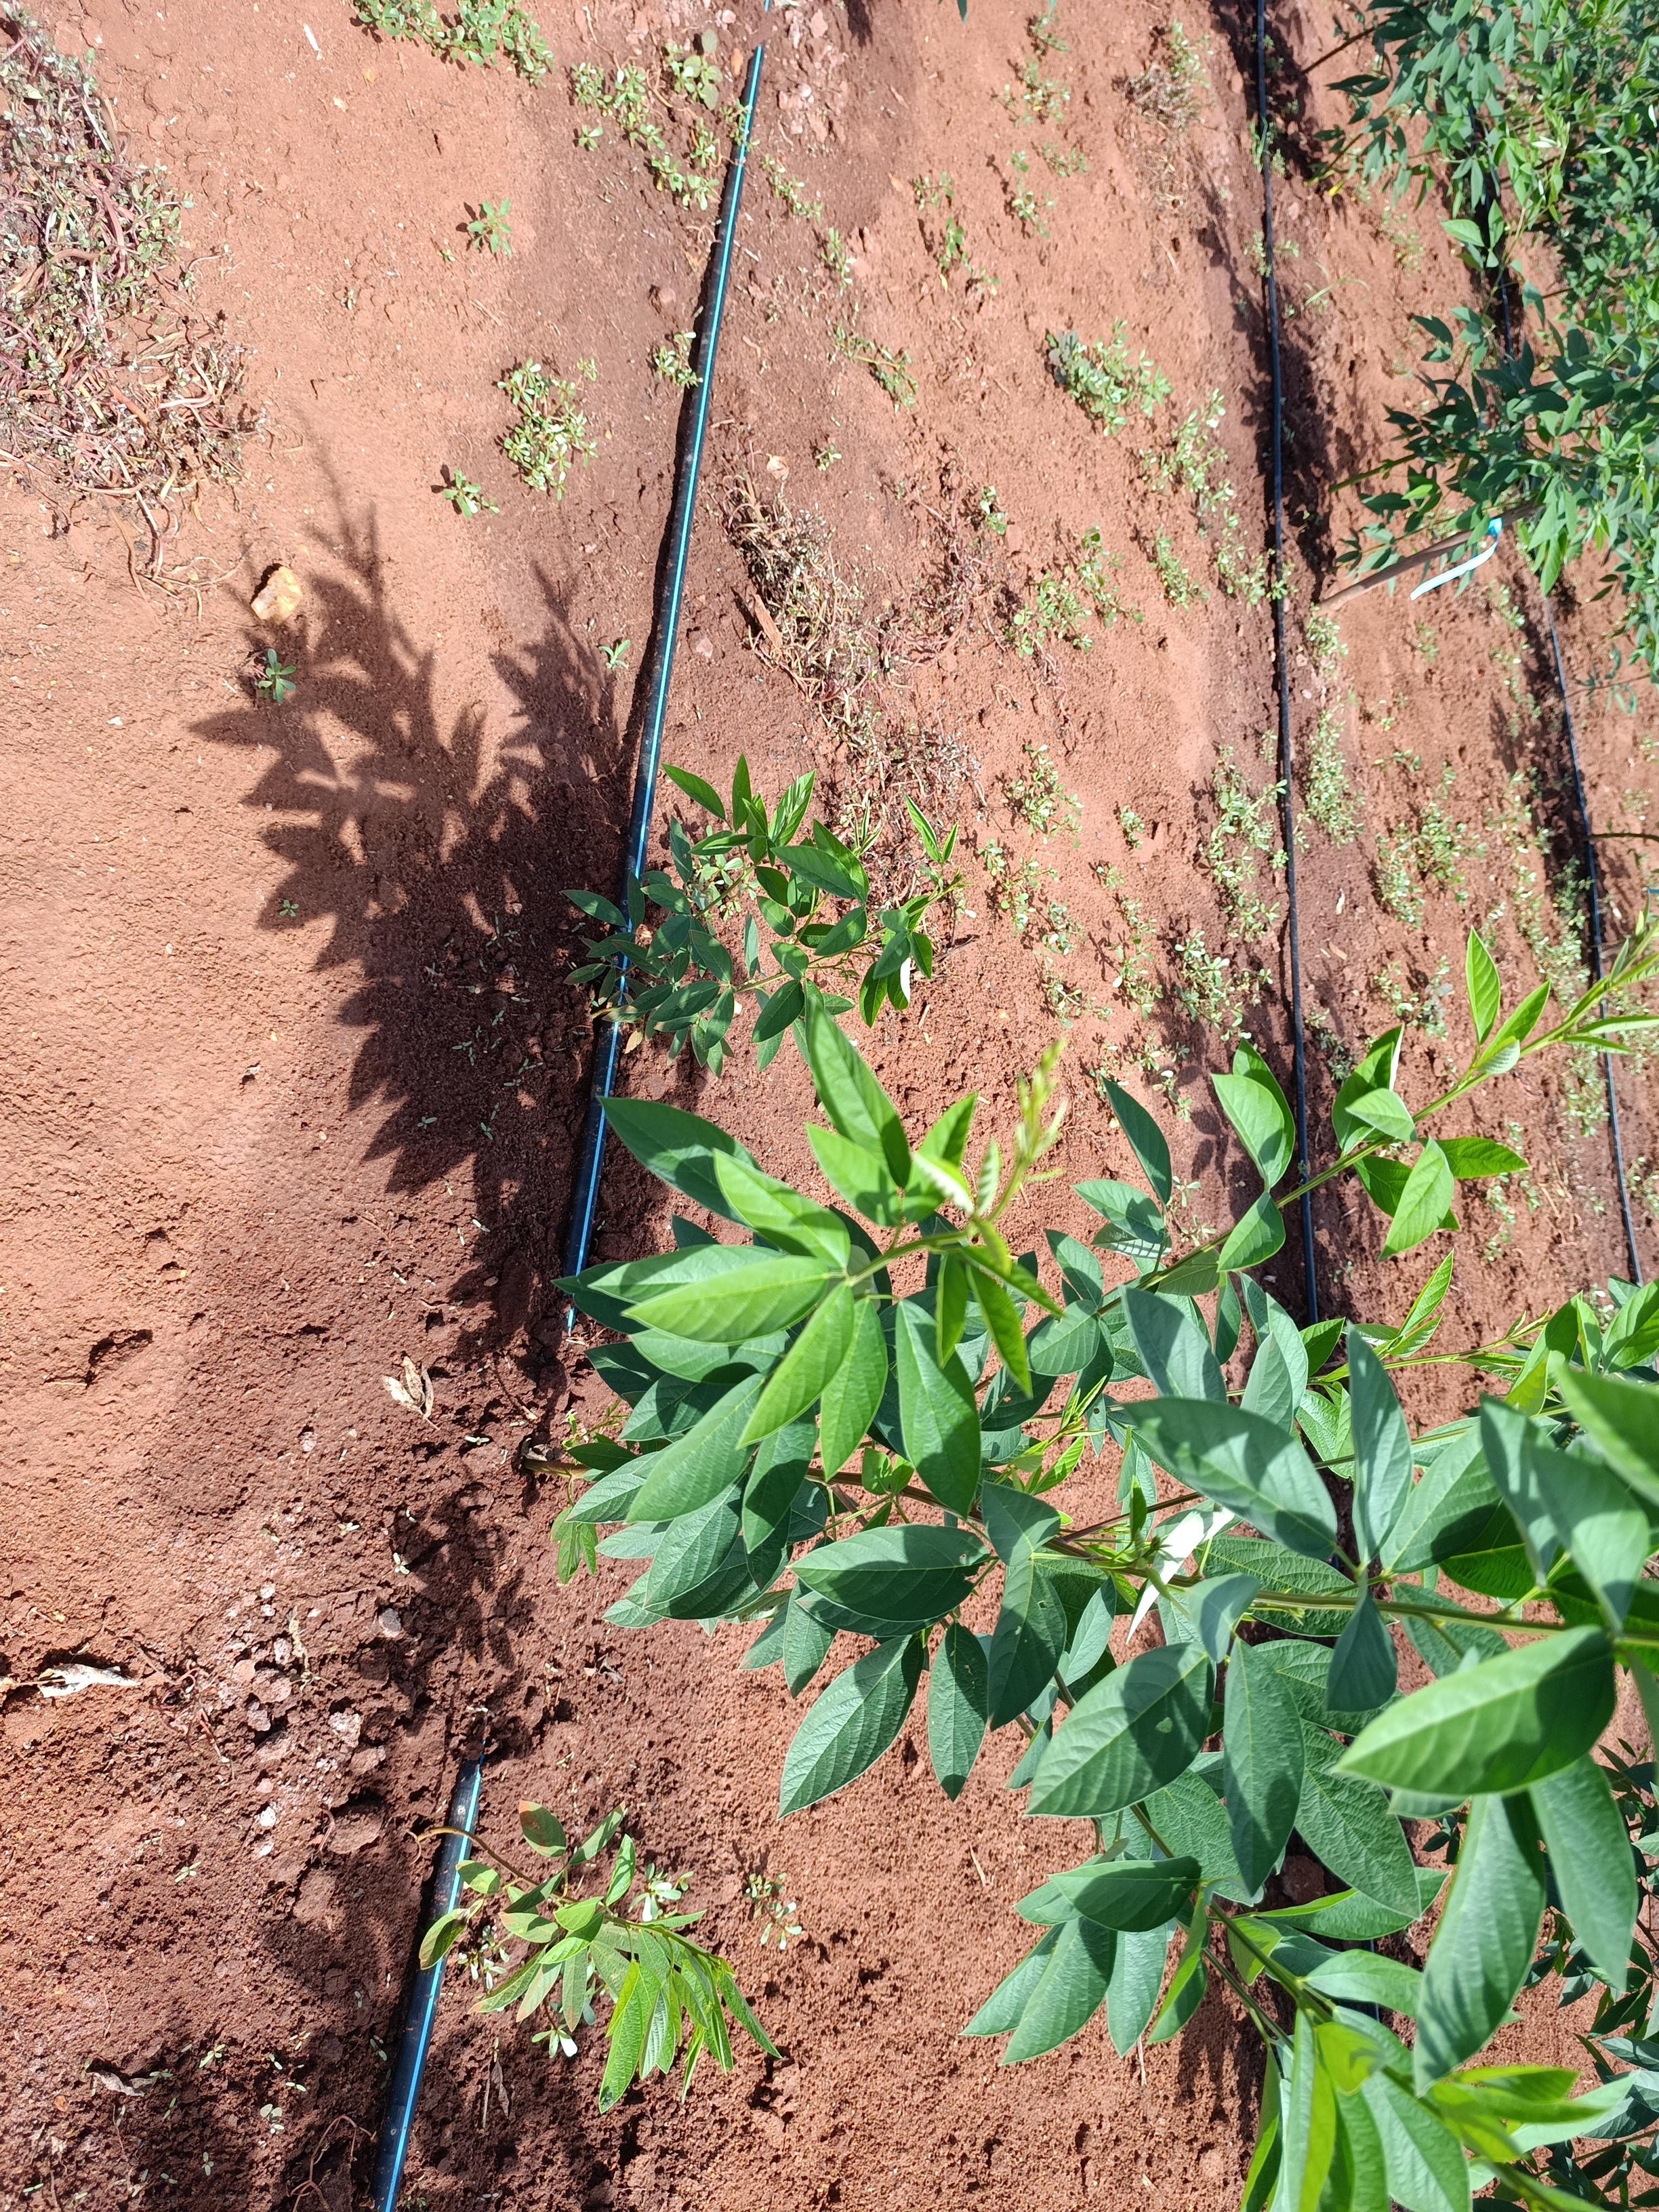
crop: pigeonpea
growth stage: vegetative
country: Kenya
